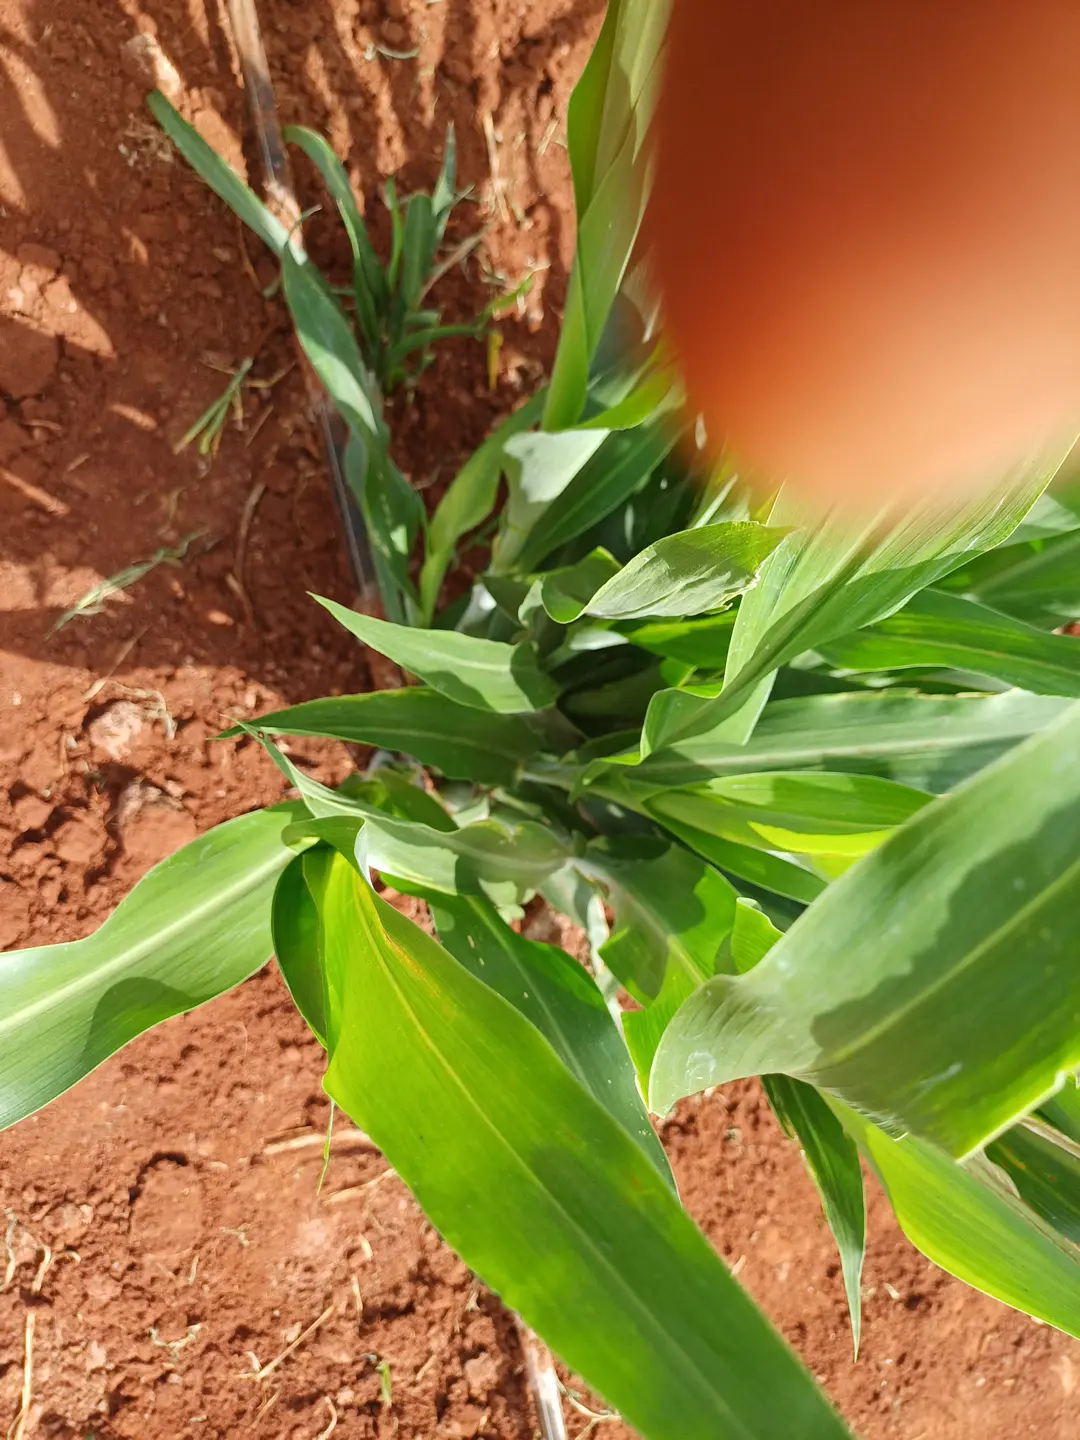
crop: sorghum
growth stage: heading tuber
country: Kenya
